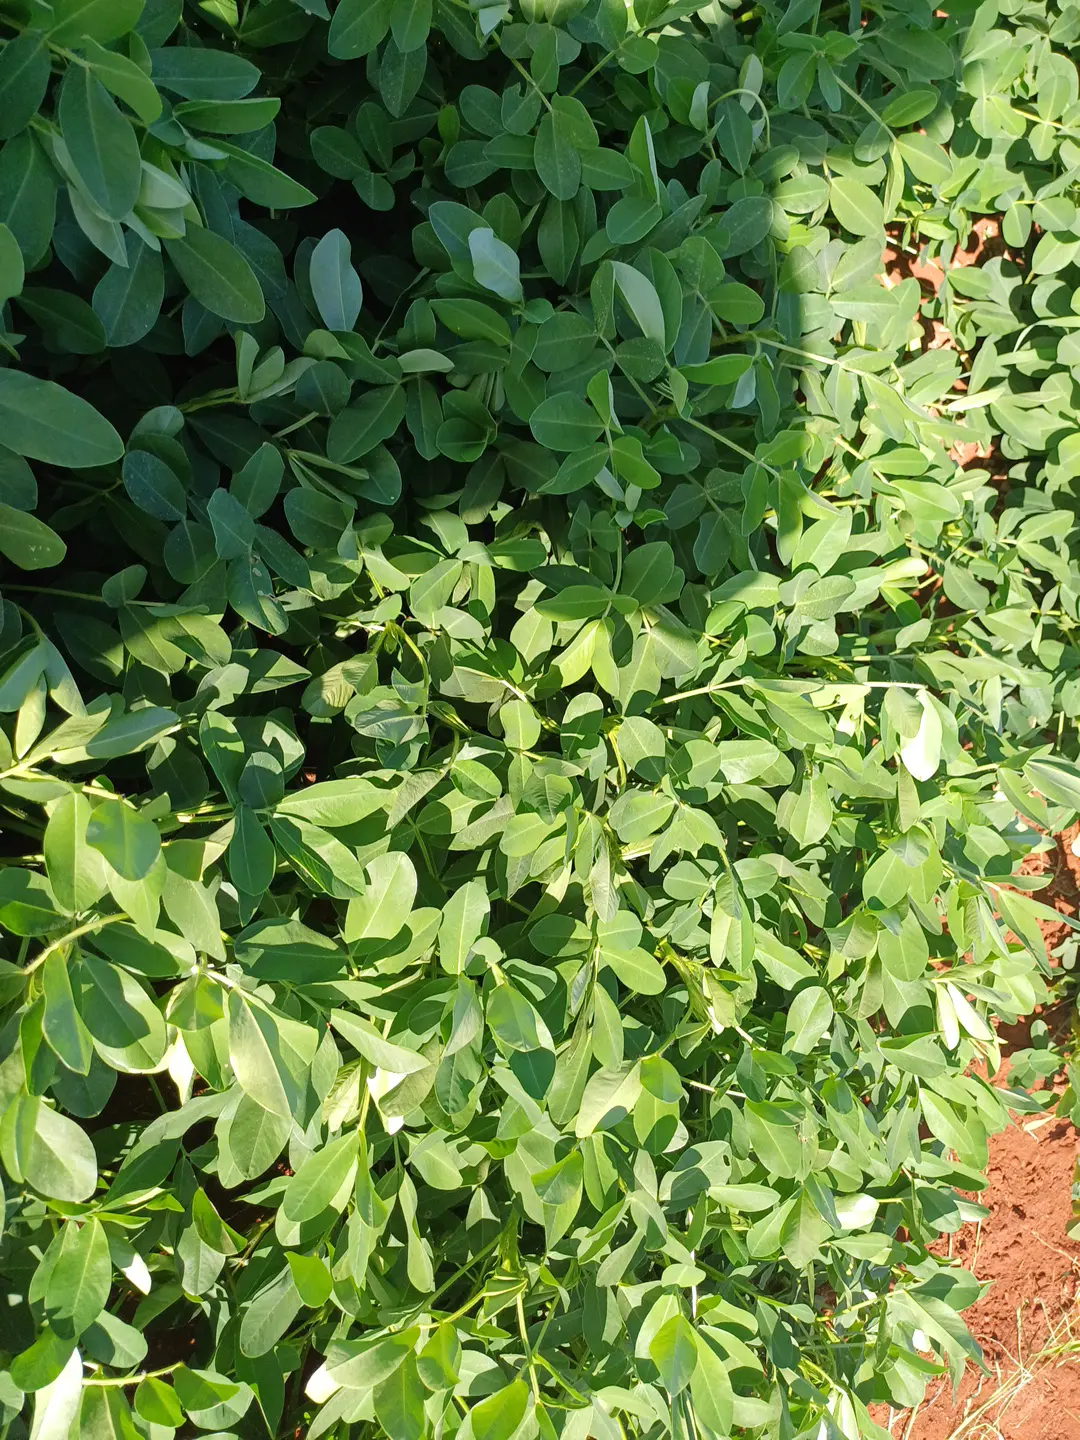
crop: groundnut
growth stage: flowering
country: Kenya
